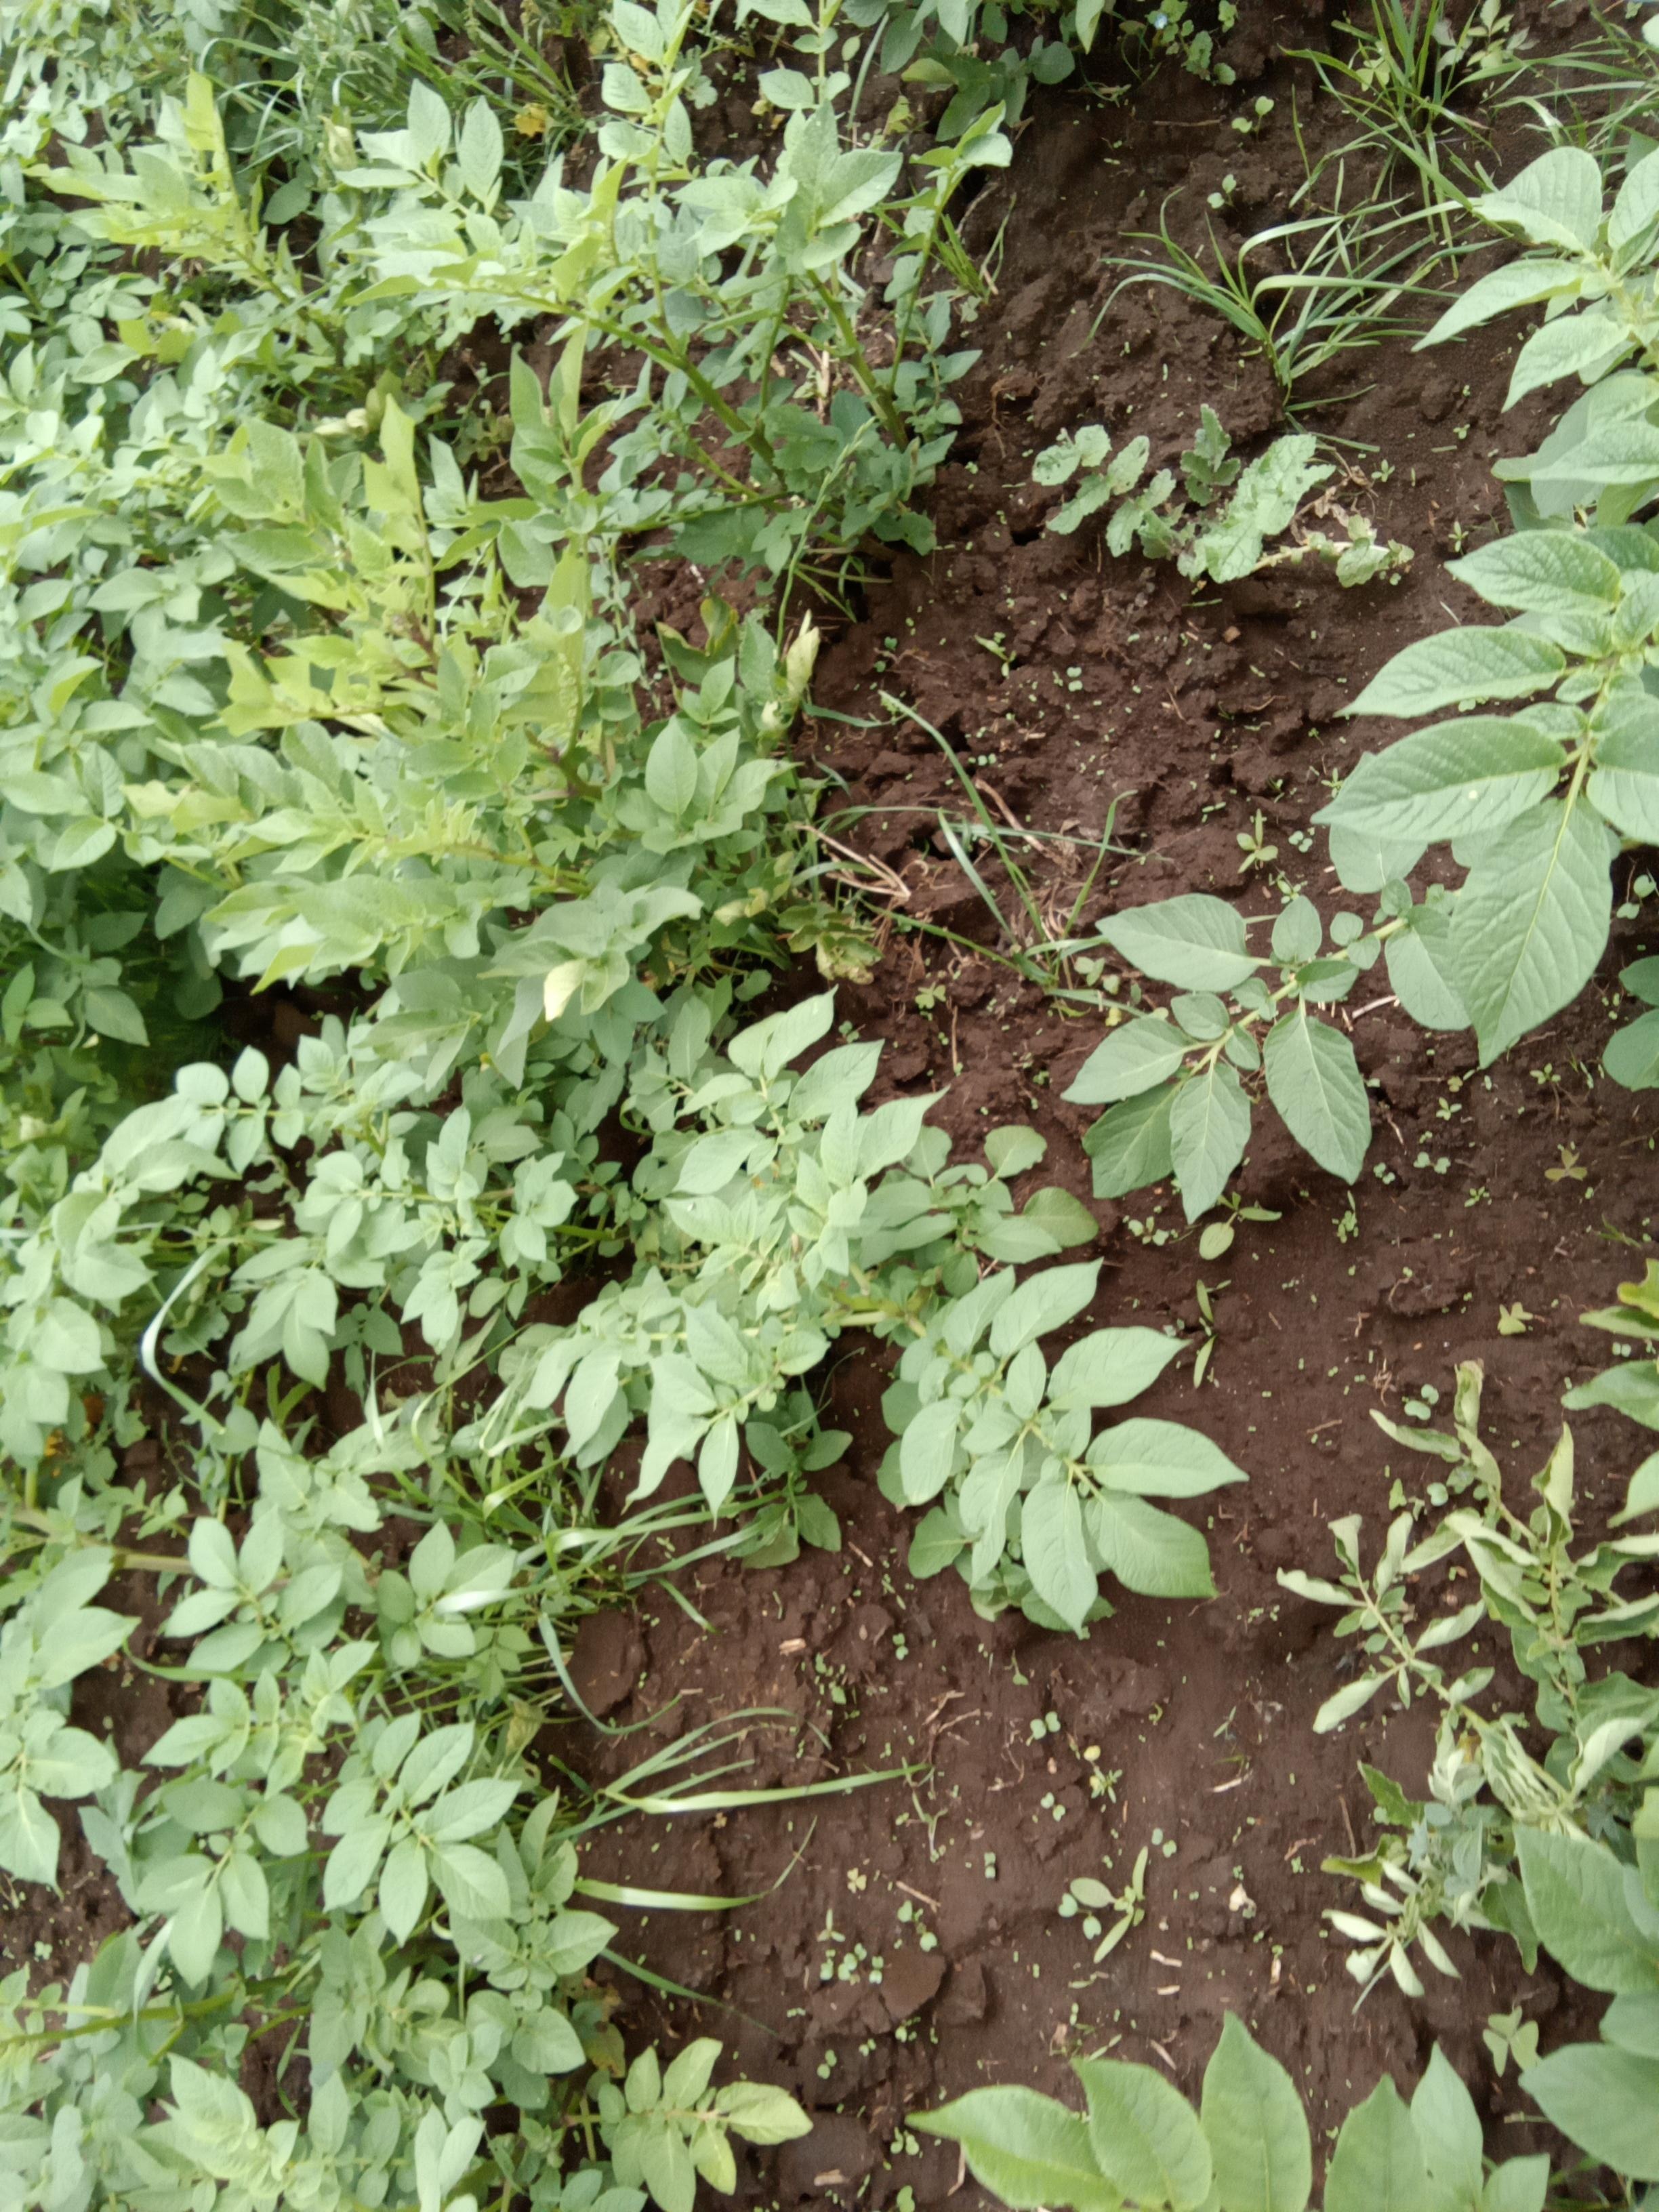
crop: potato
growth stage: flowering
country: Kenya
